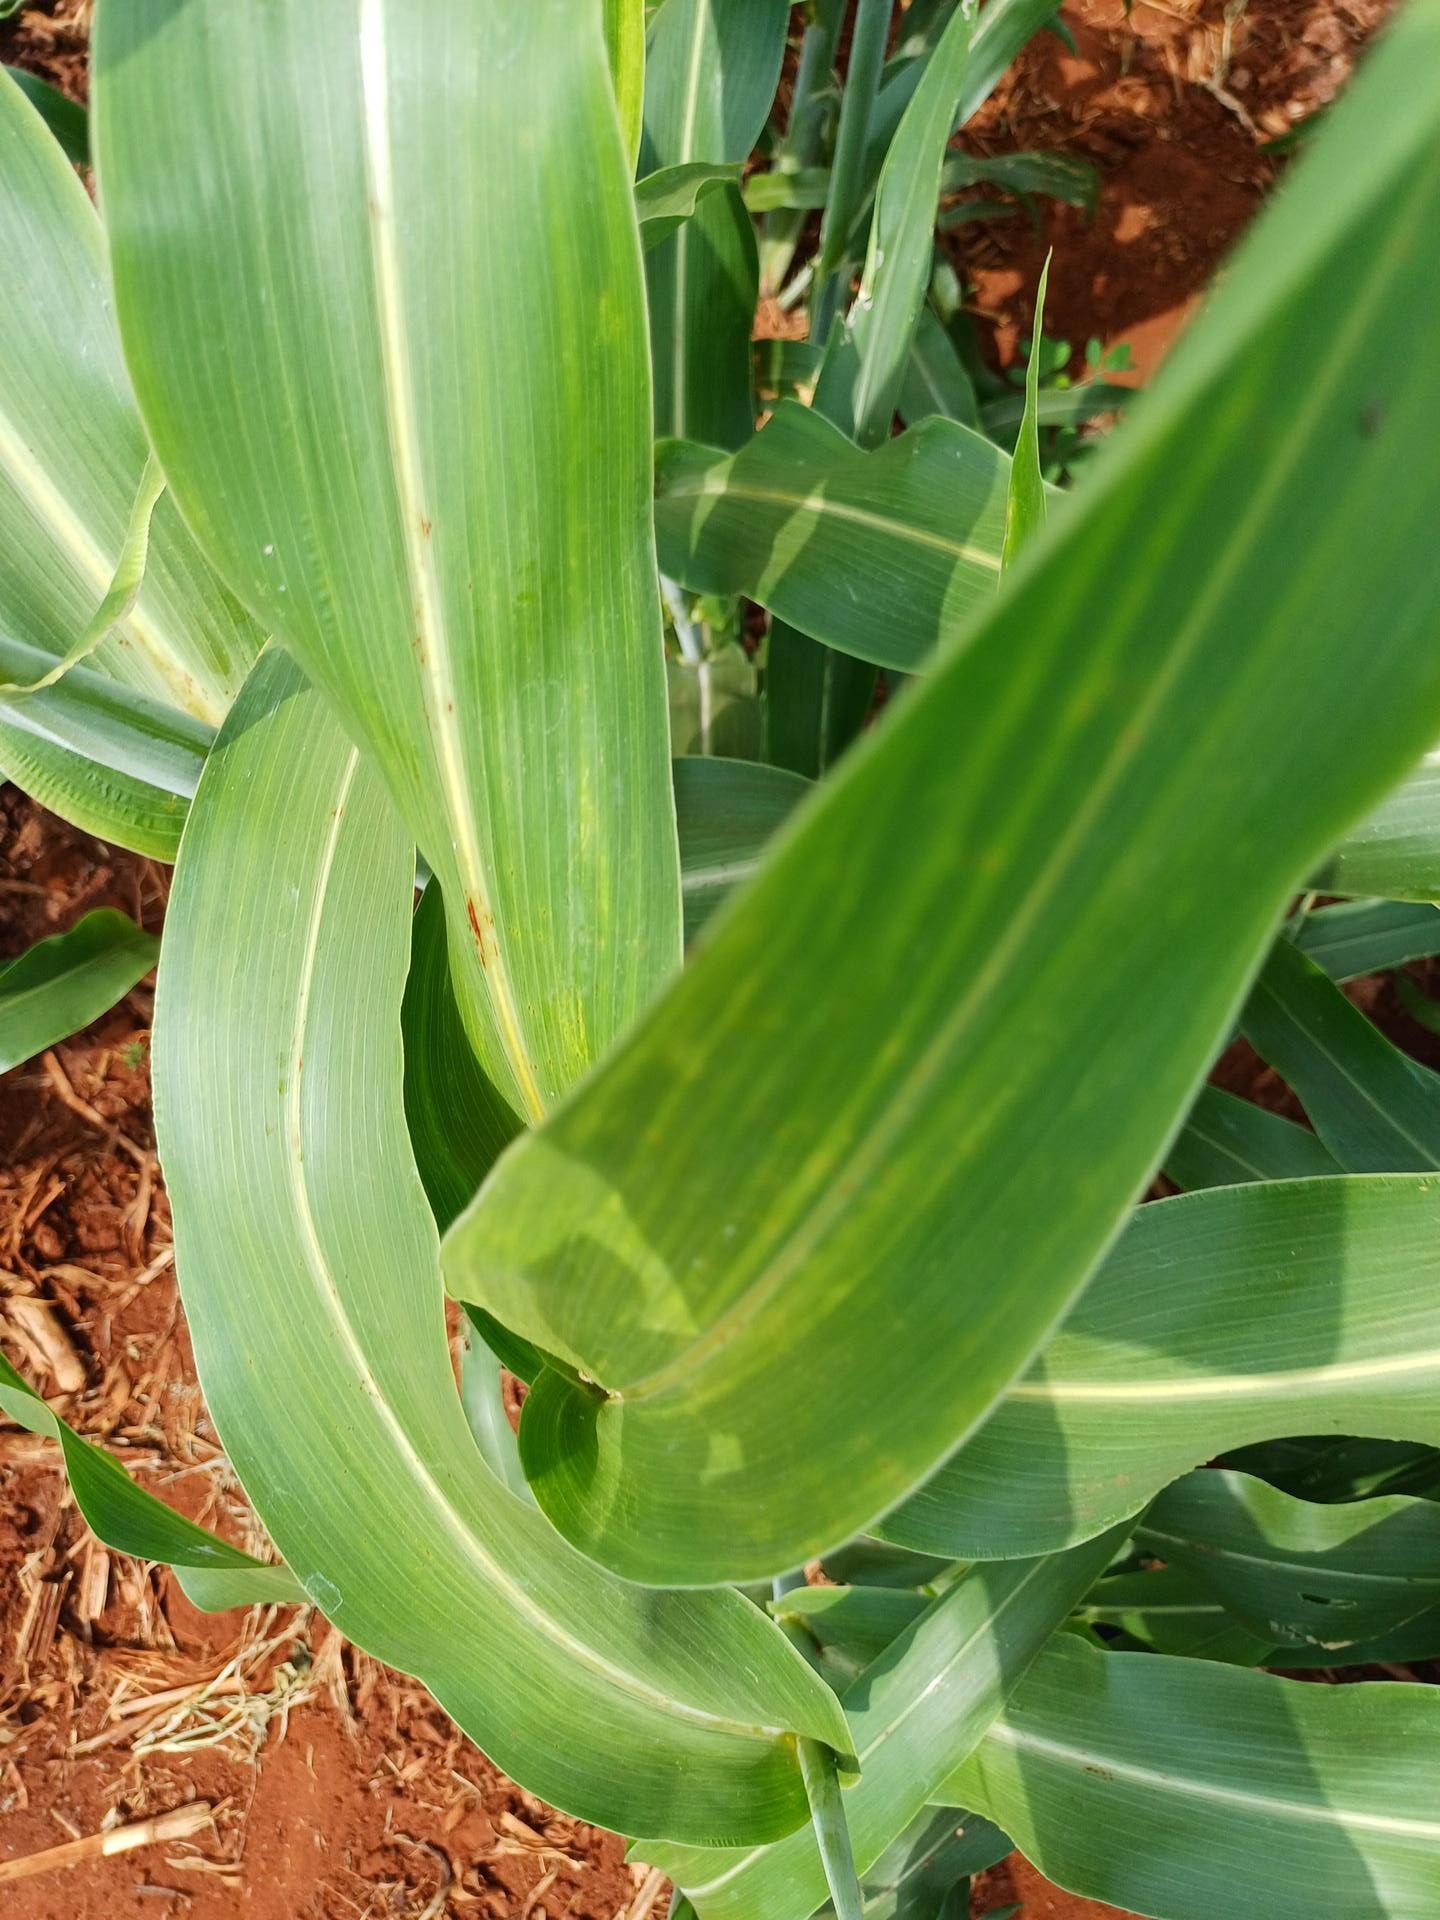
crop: sorghum
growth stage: vegetative
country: Kenya
